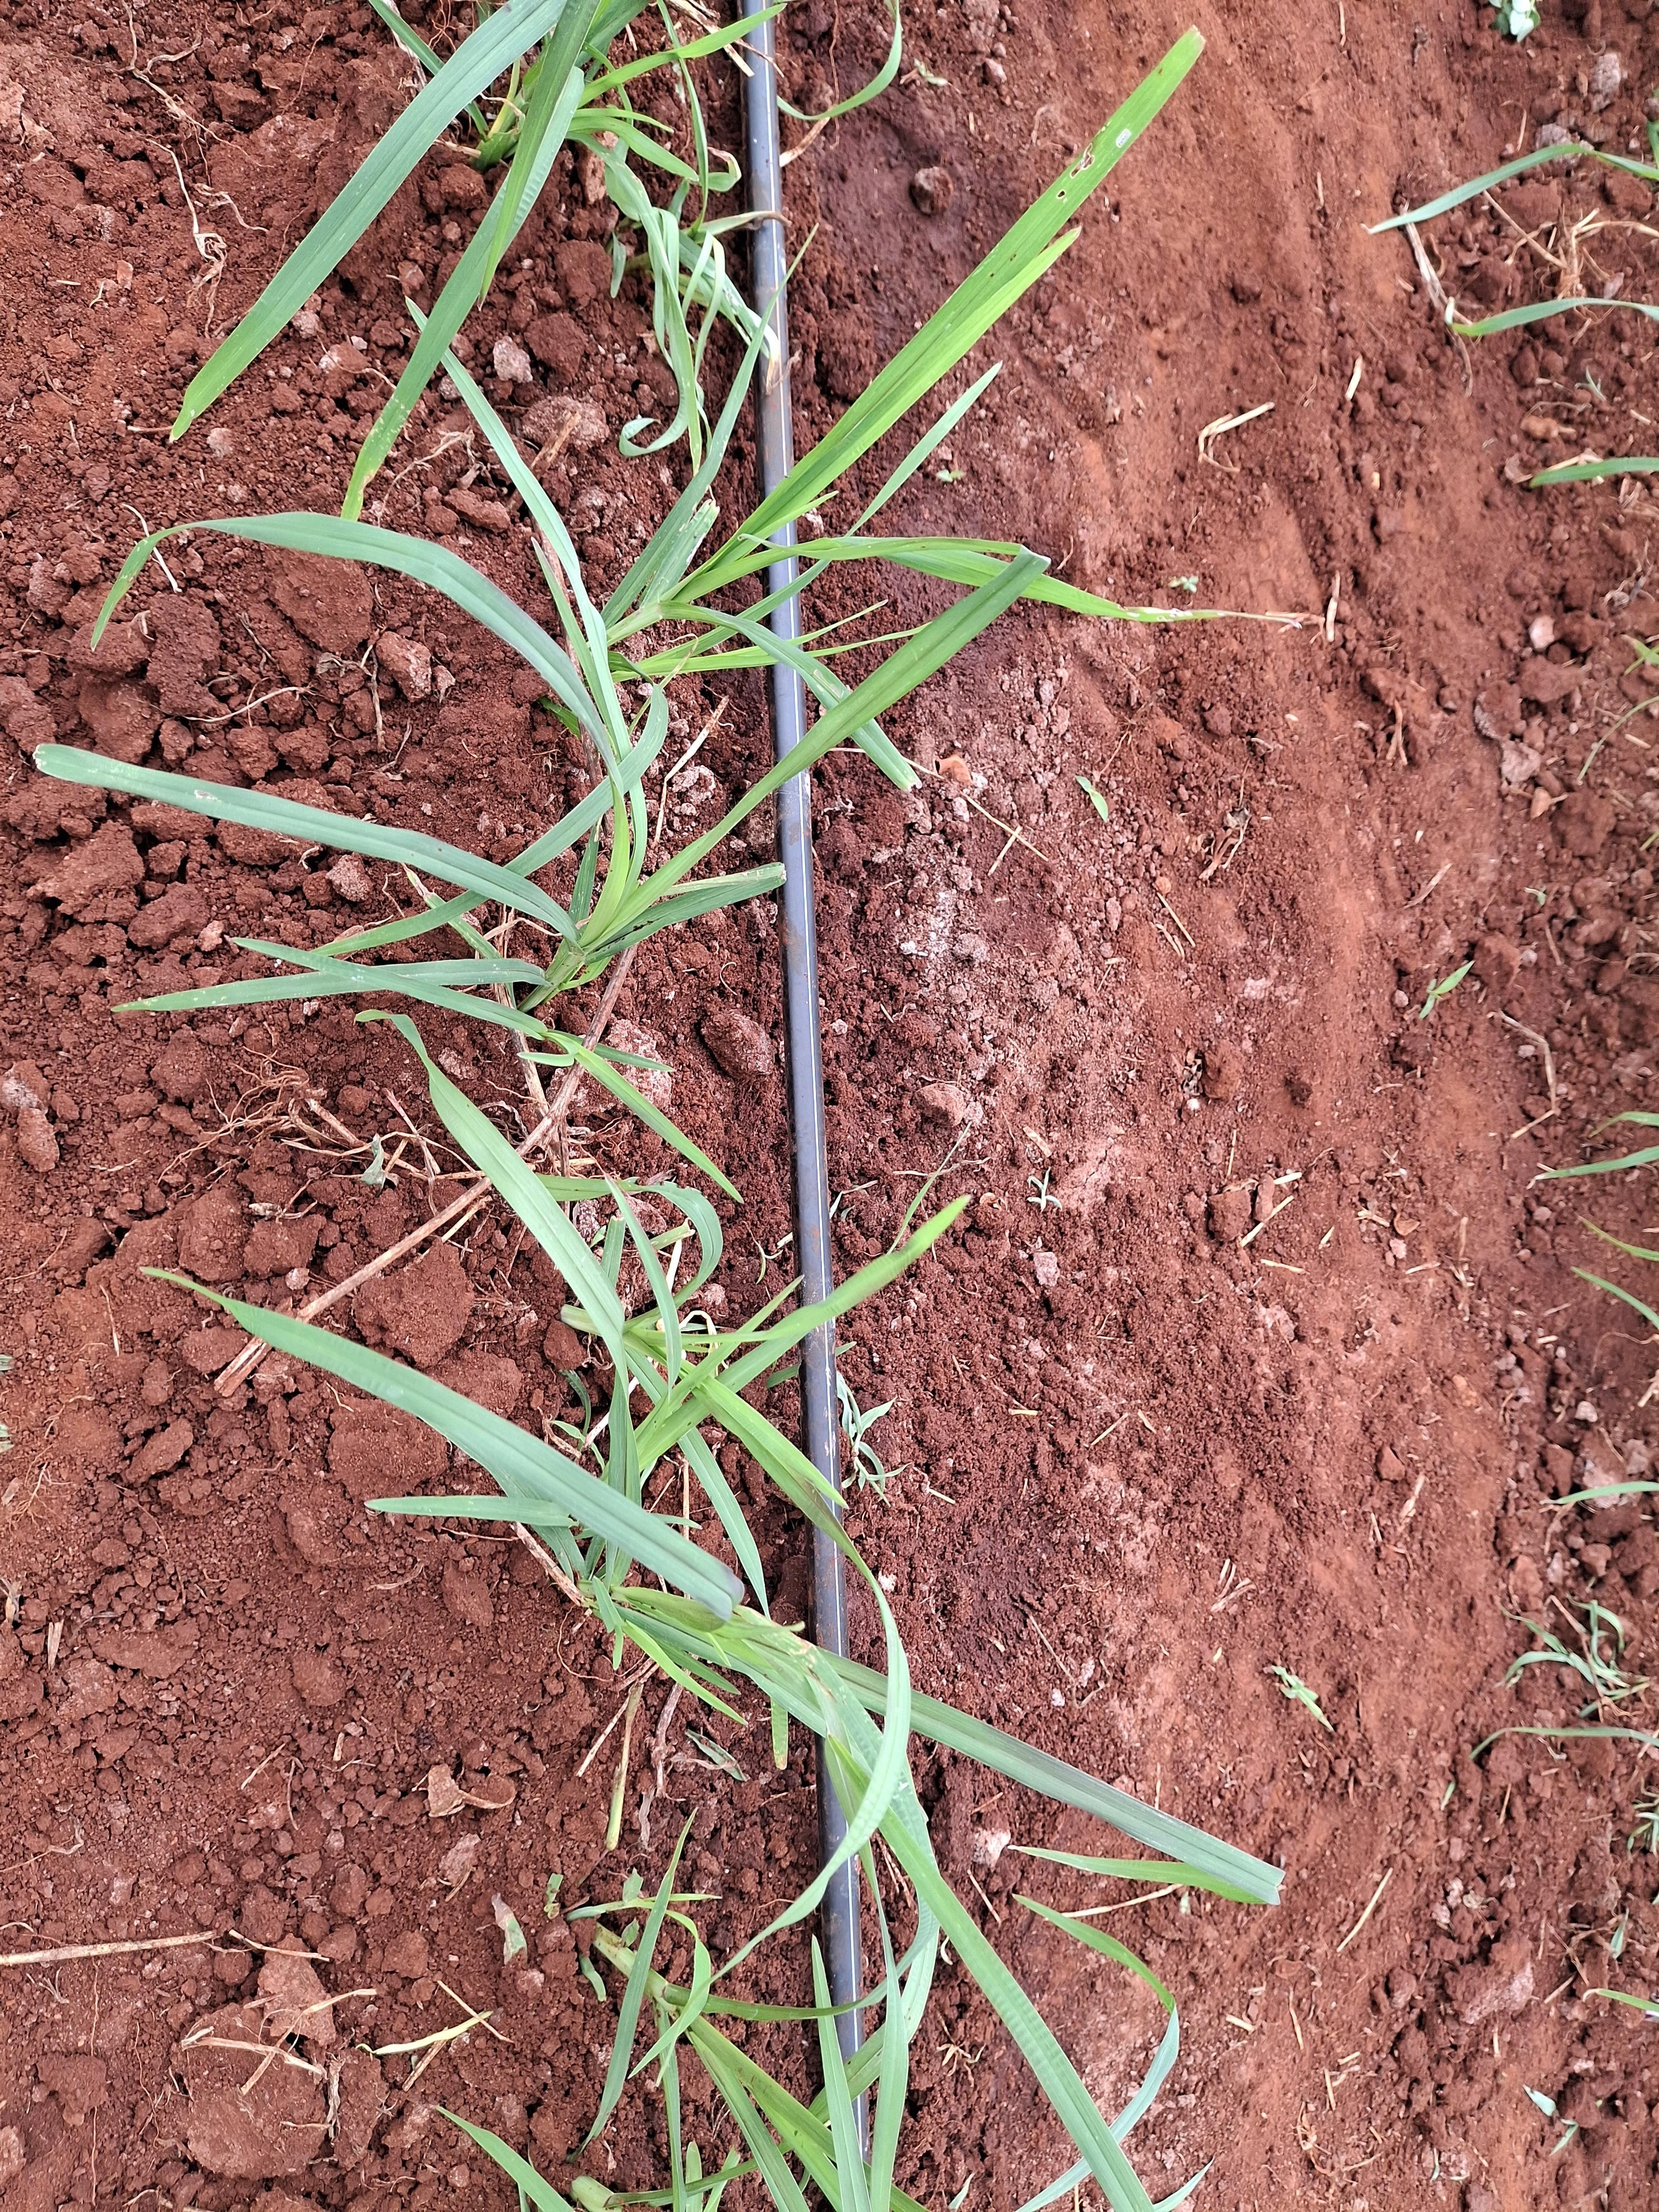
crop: finger millet
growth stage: vegetative
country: Kenya
